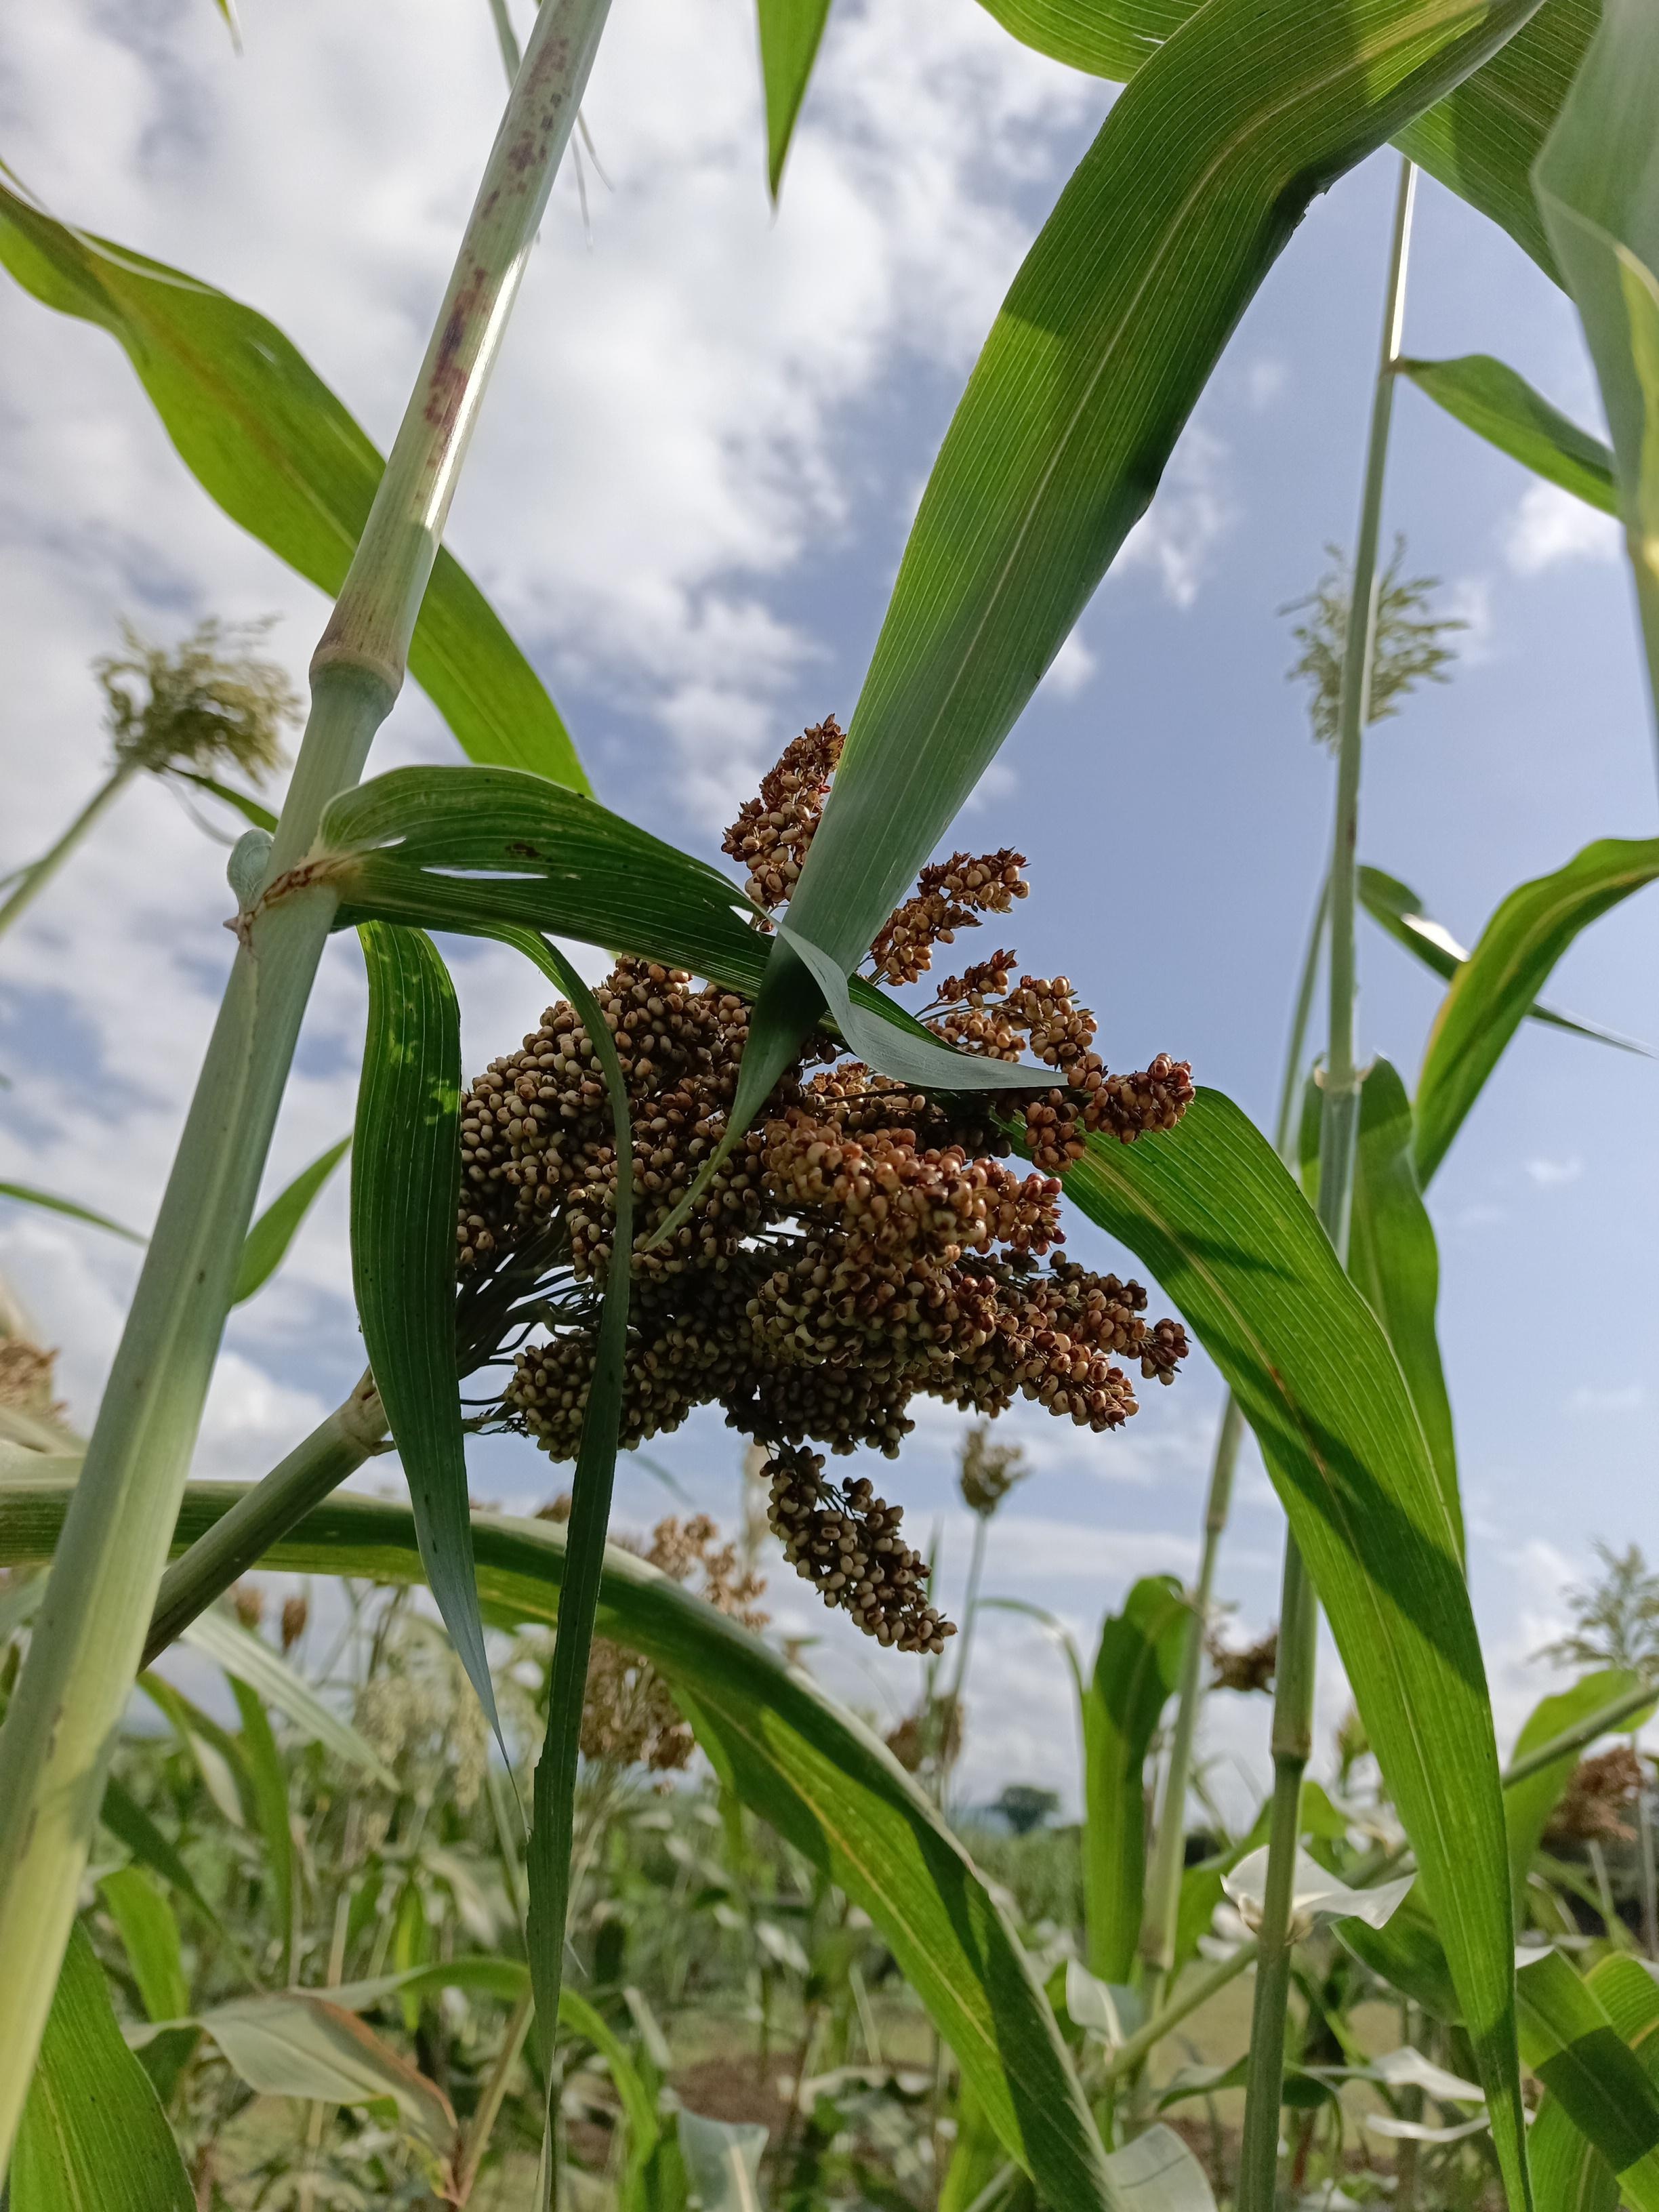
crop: sweet potato
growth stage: vegetative
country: Tanzania
